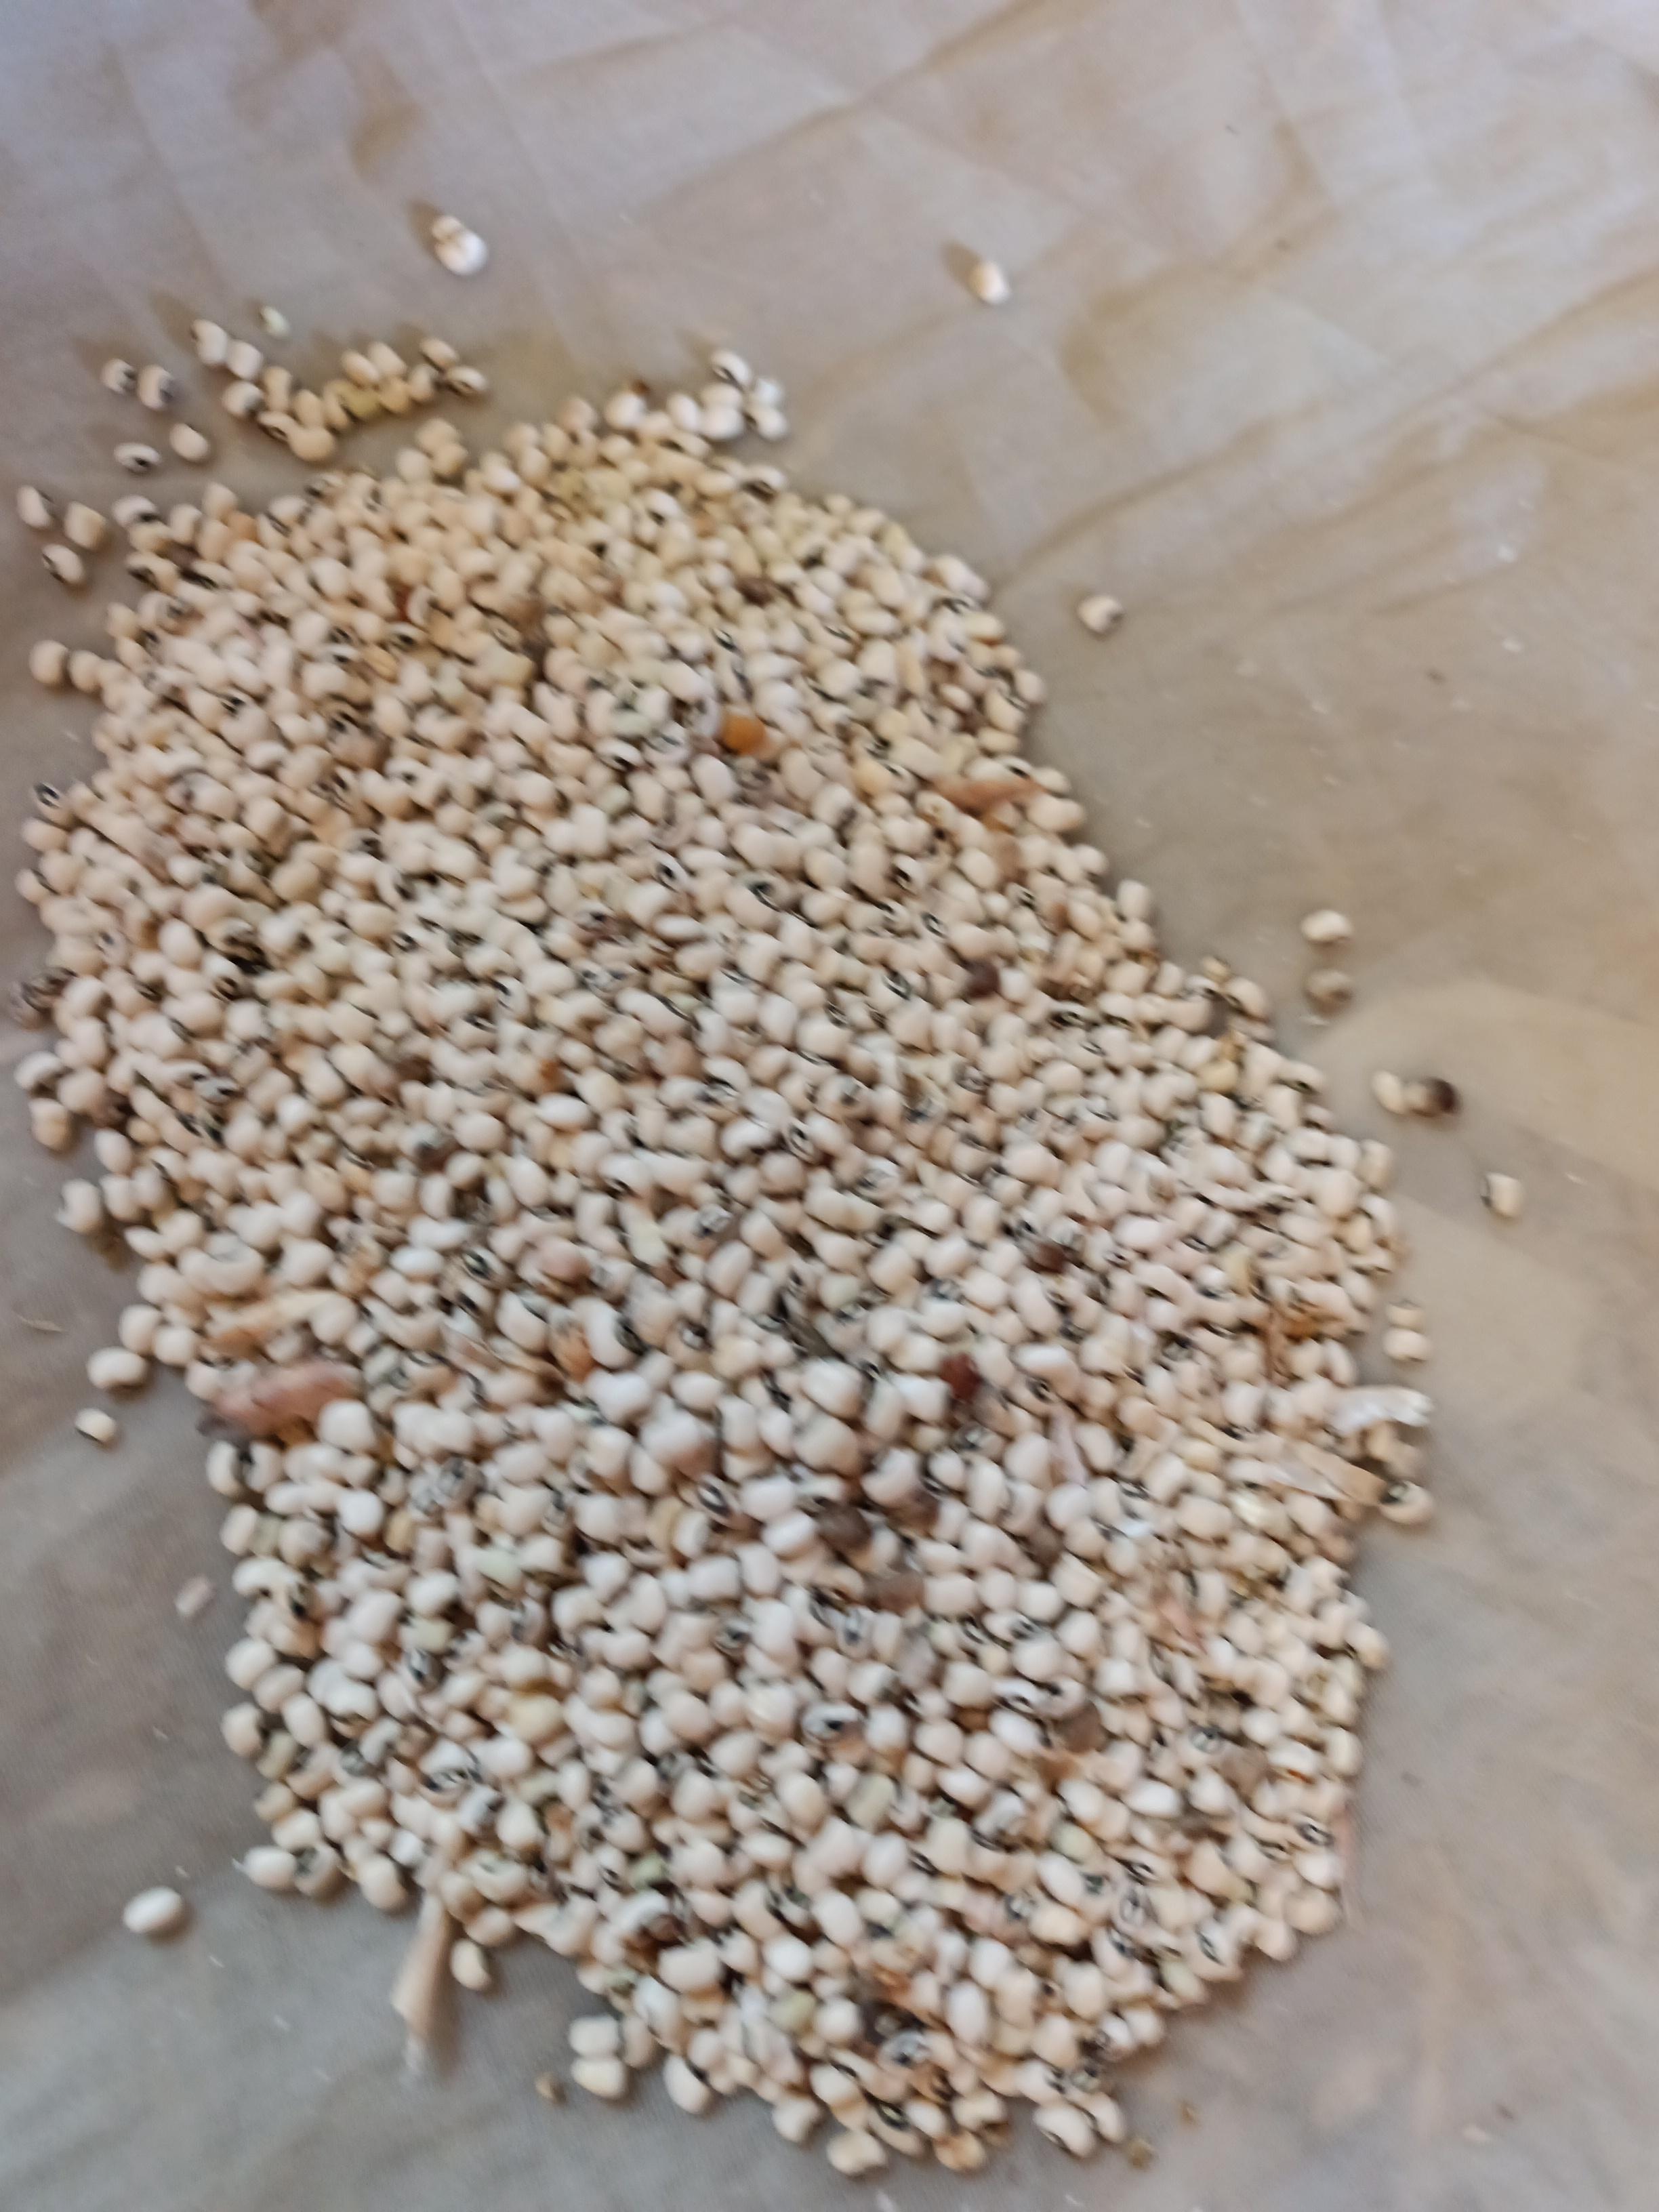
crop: cowpea
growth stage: harvest
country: Nigeria
